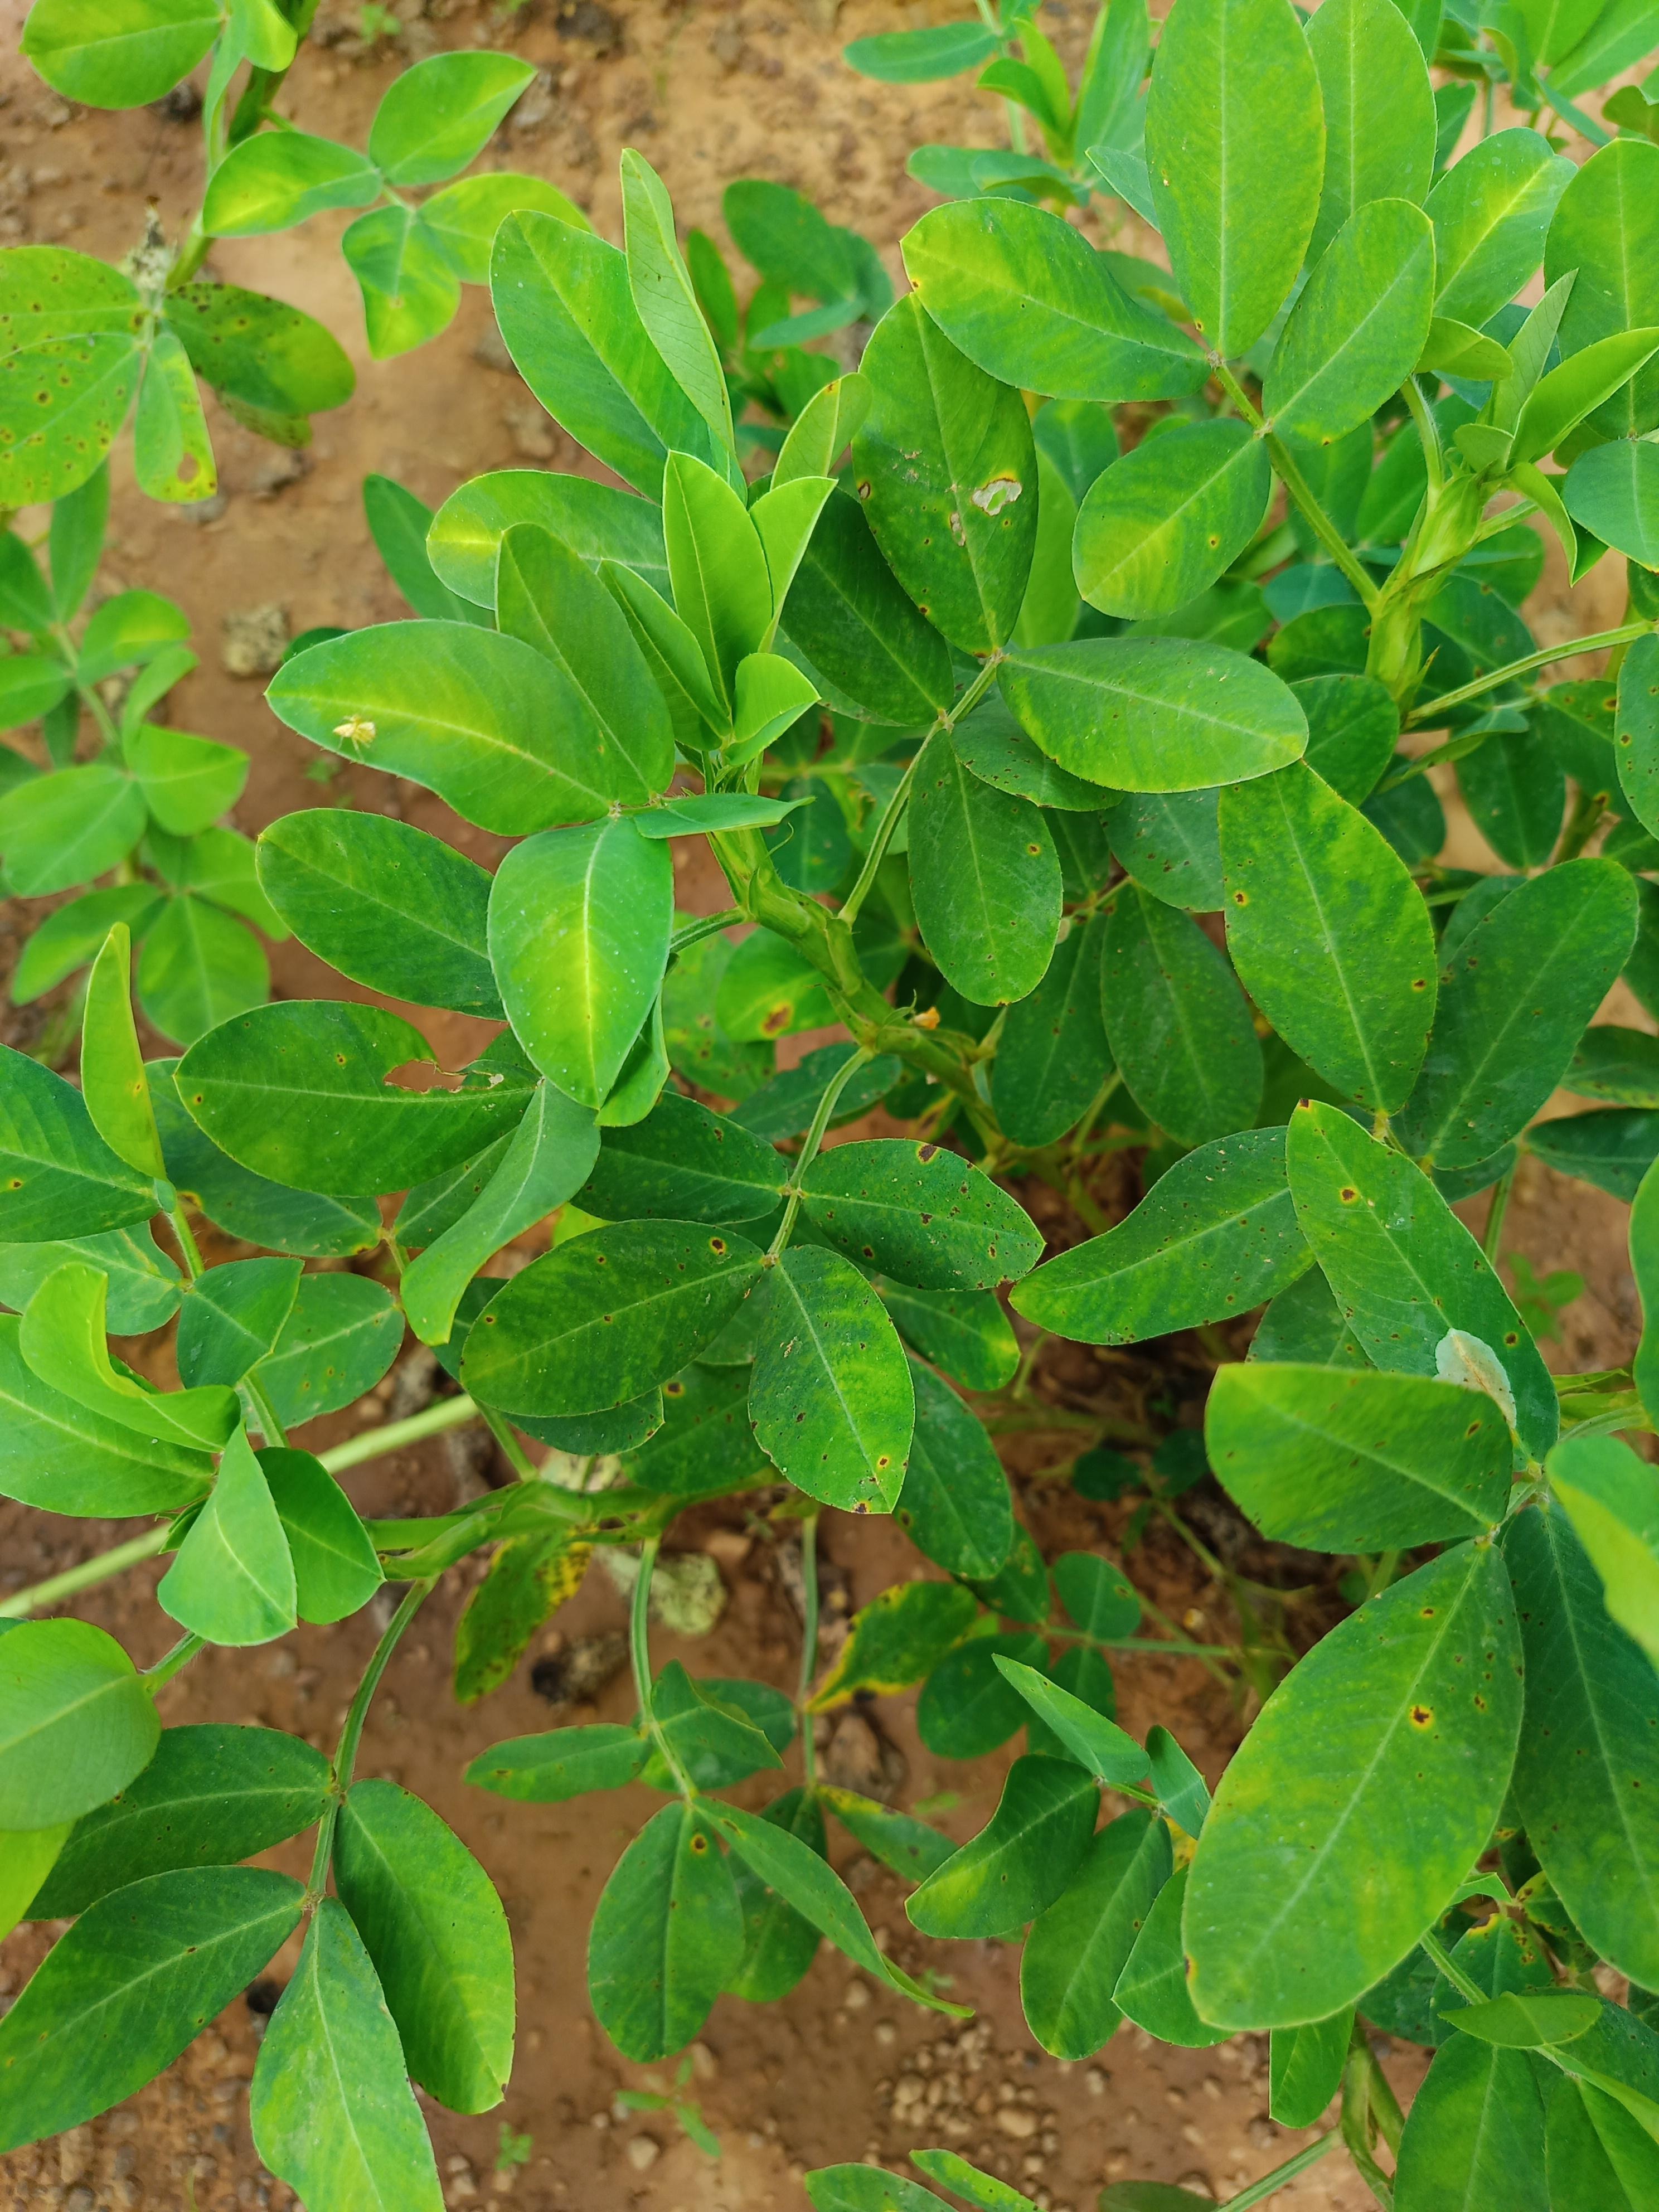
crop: groundnut
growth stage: development pod
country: Ghana
